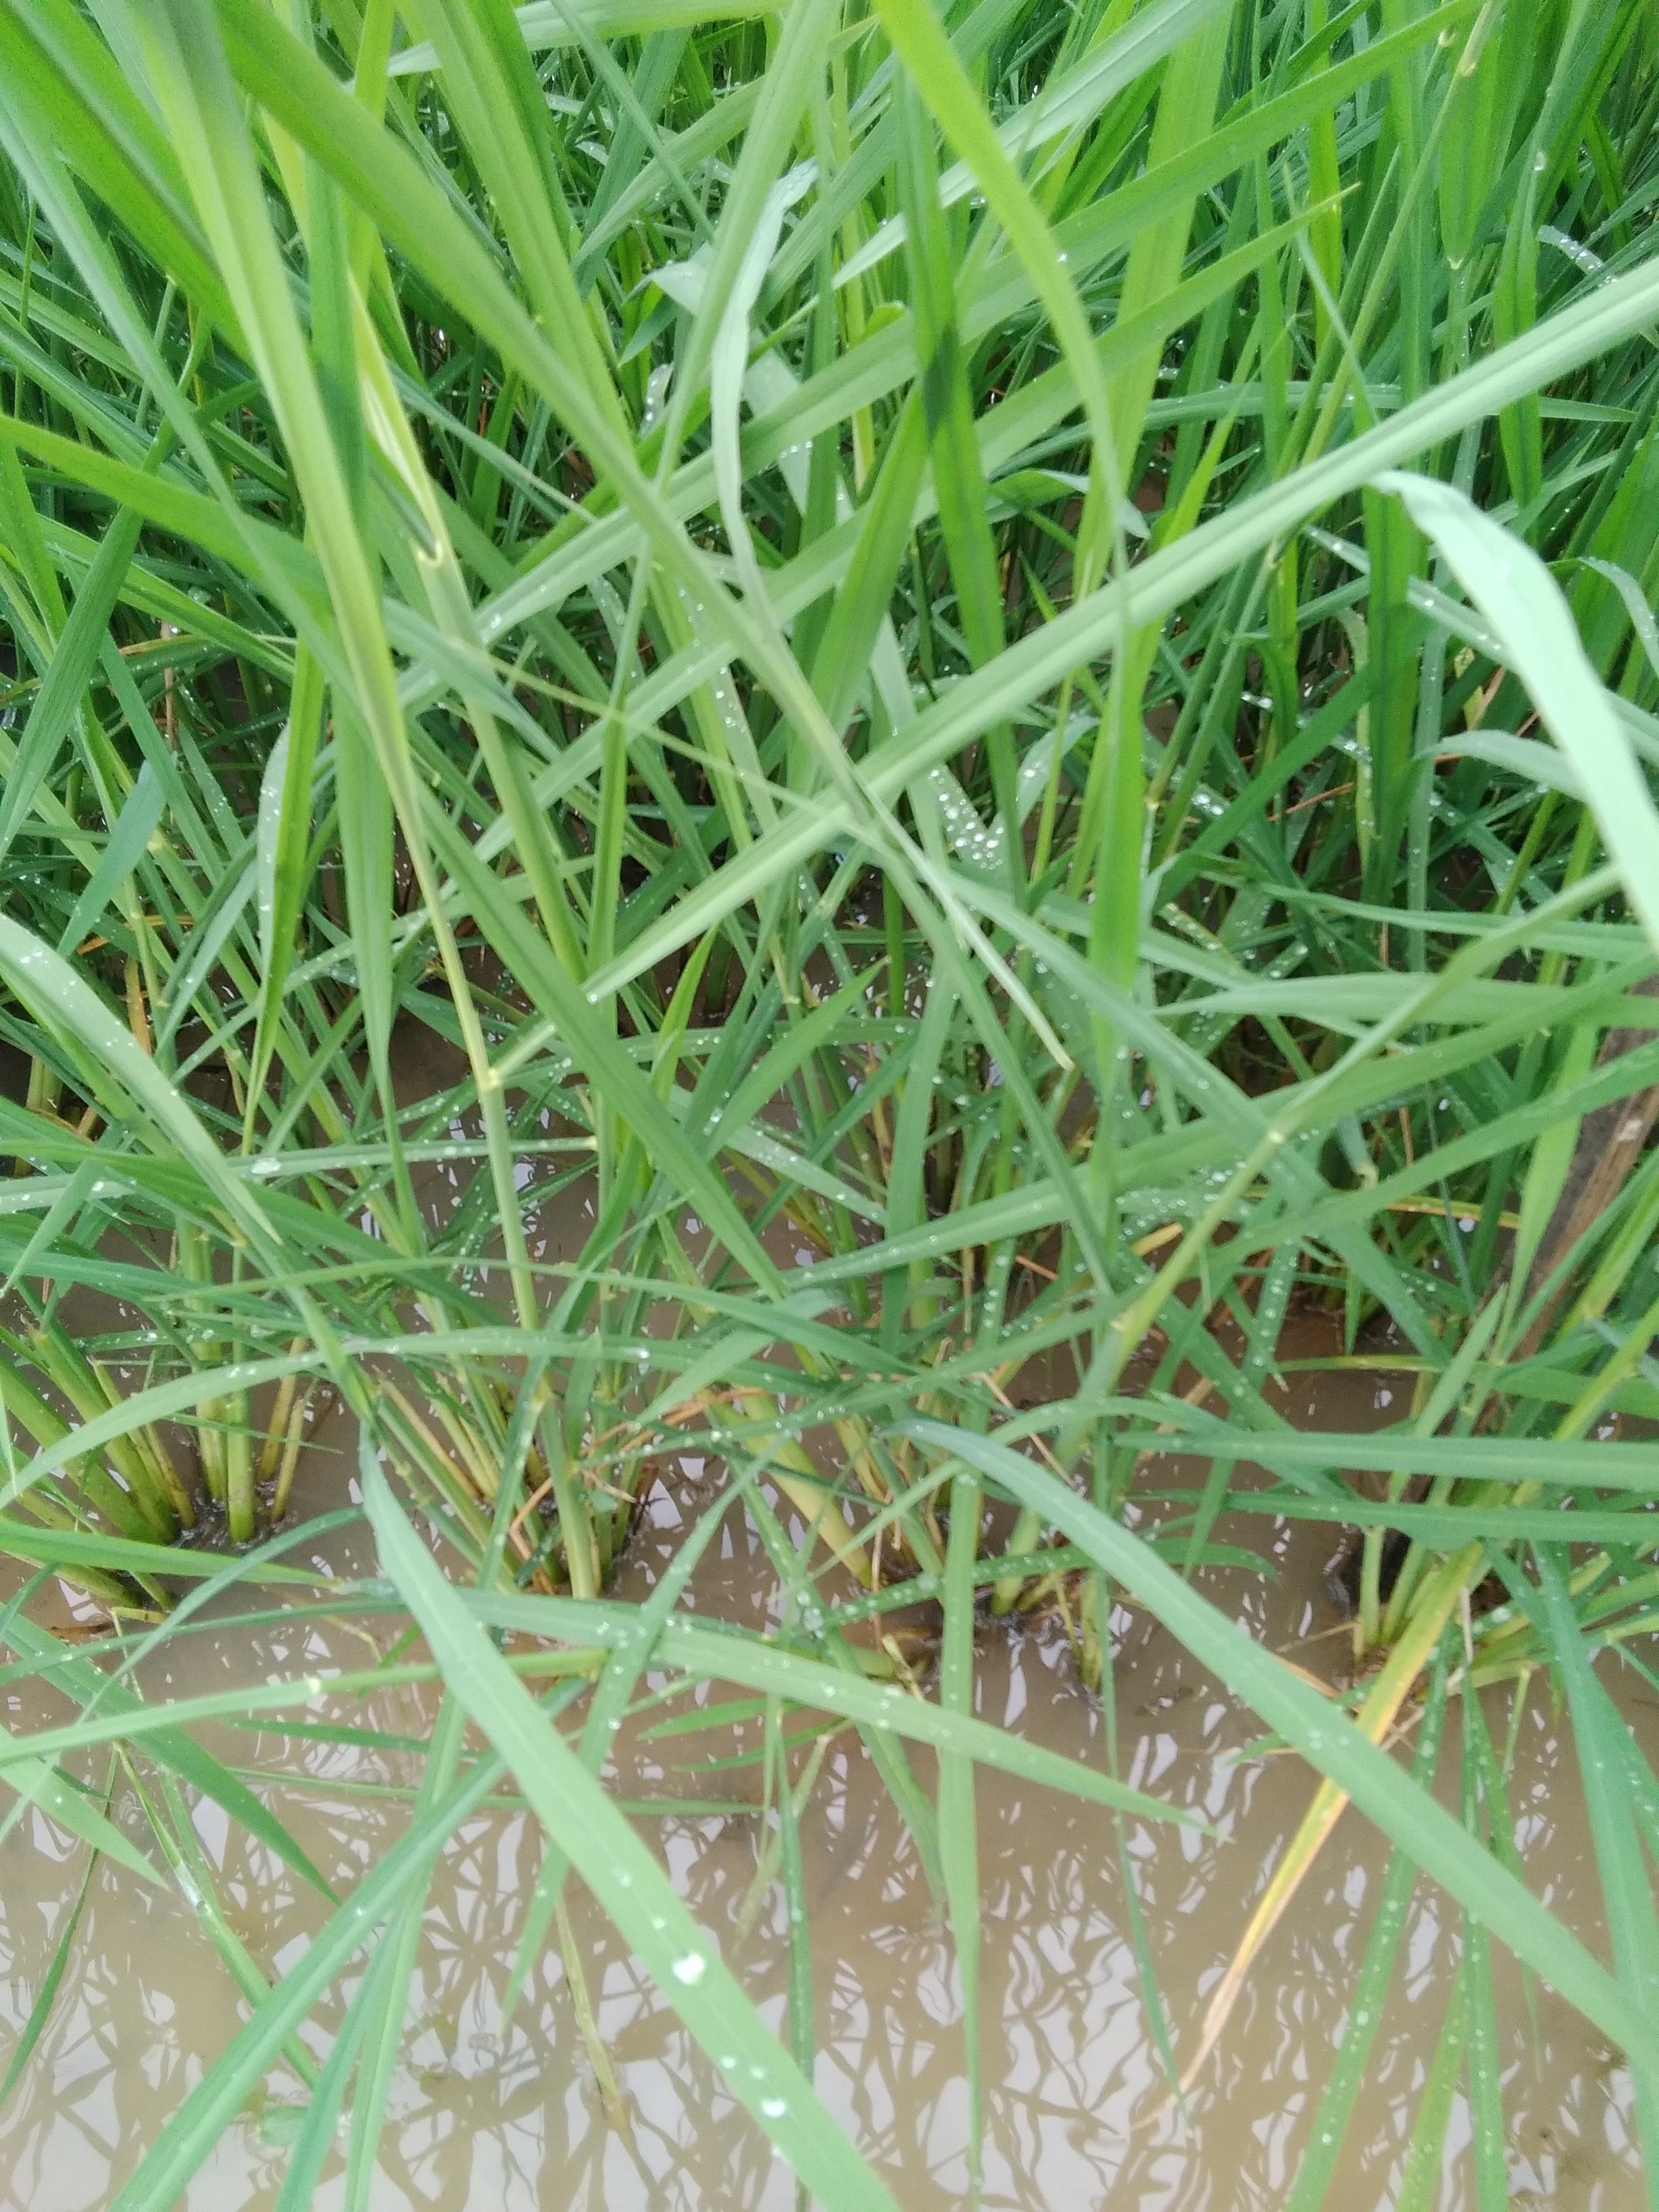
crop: rice
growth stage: booting
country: Nigeria
